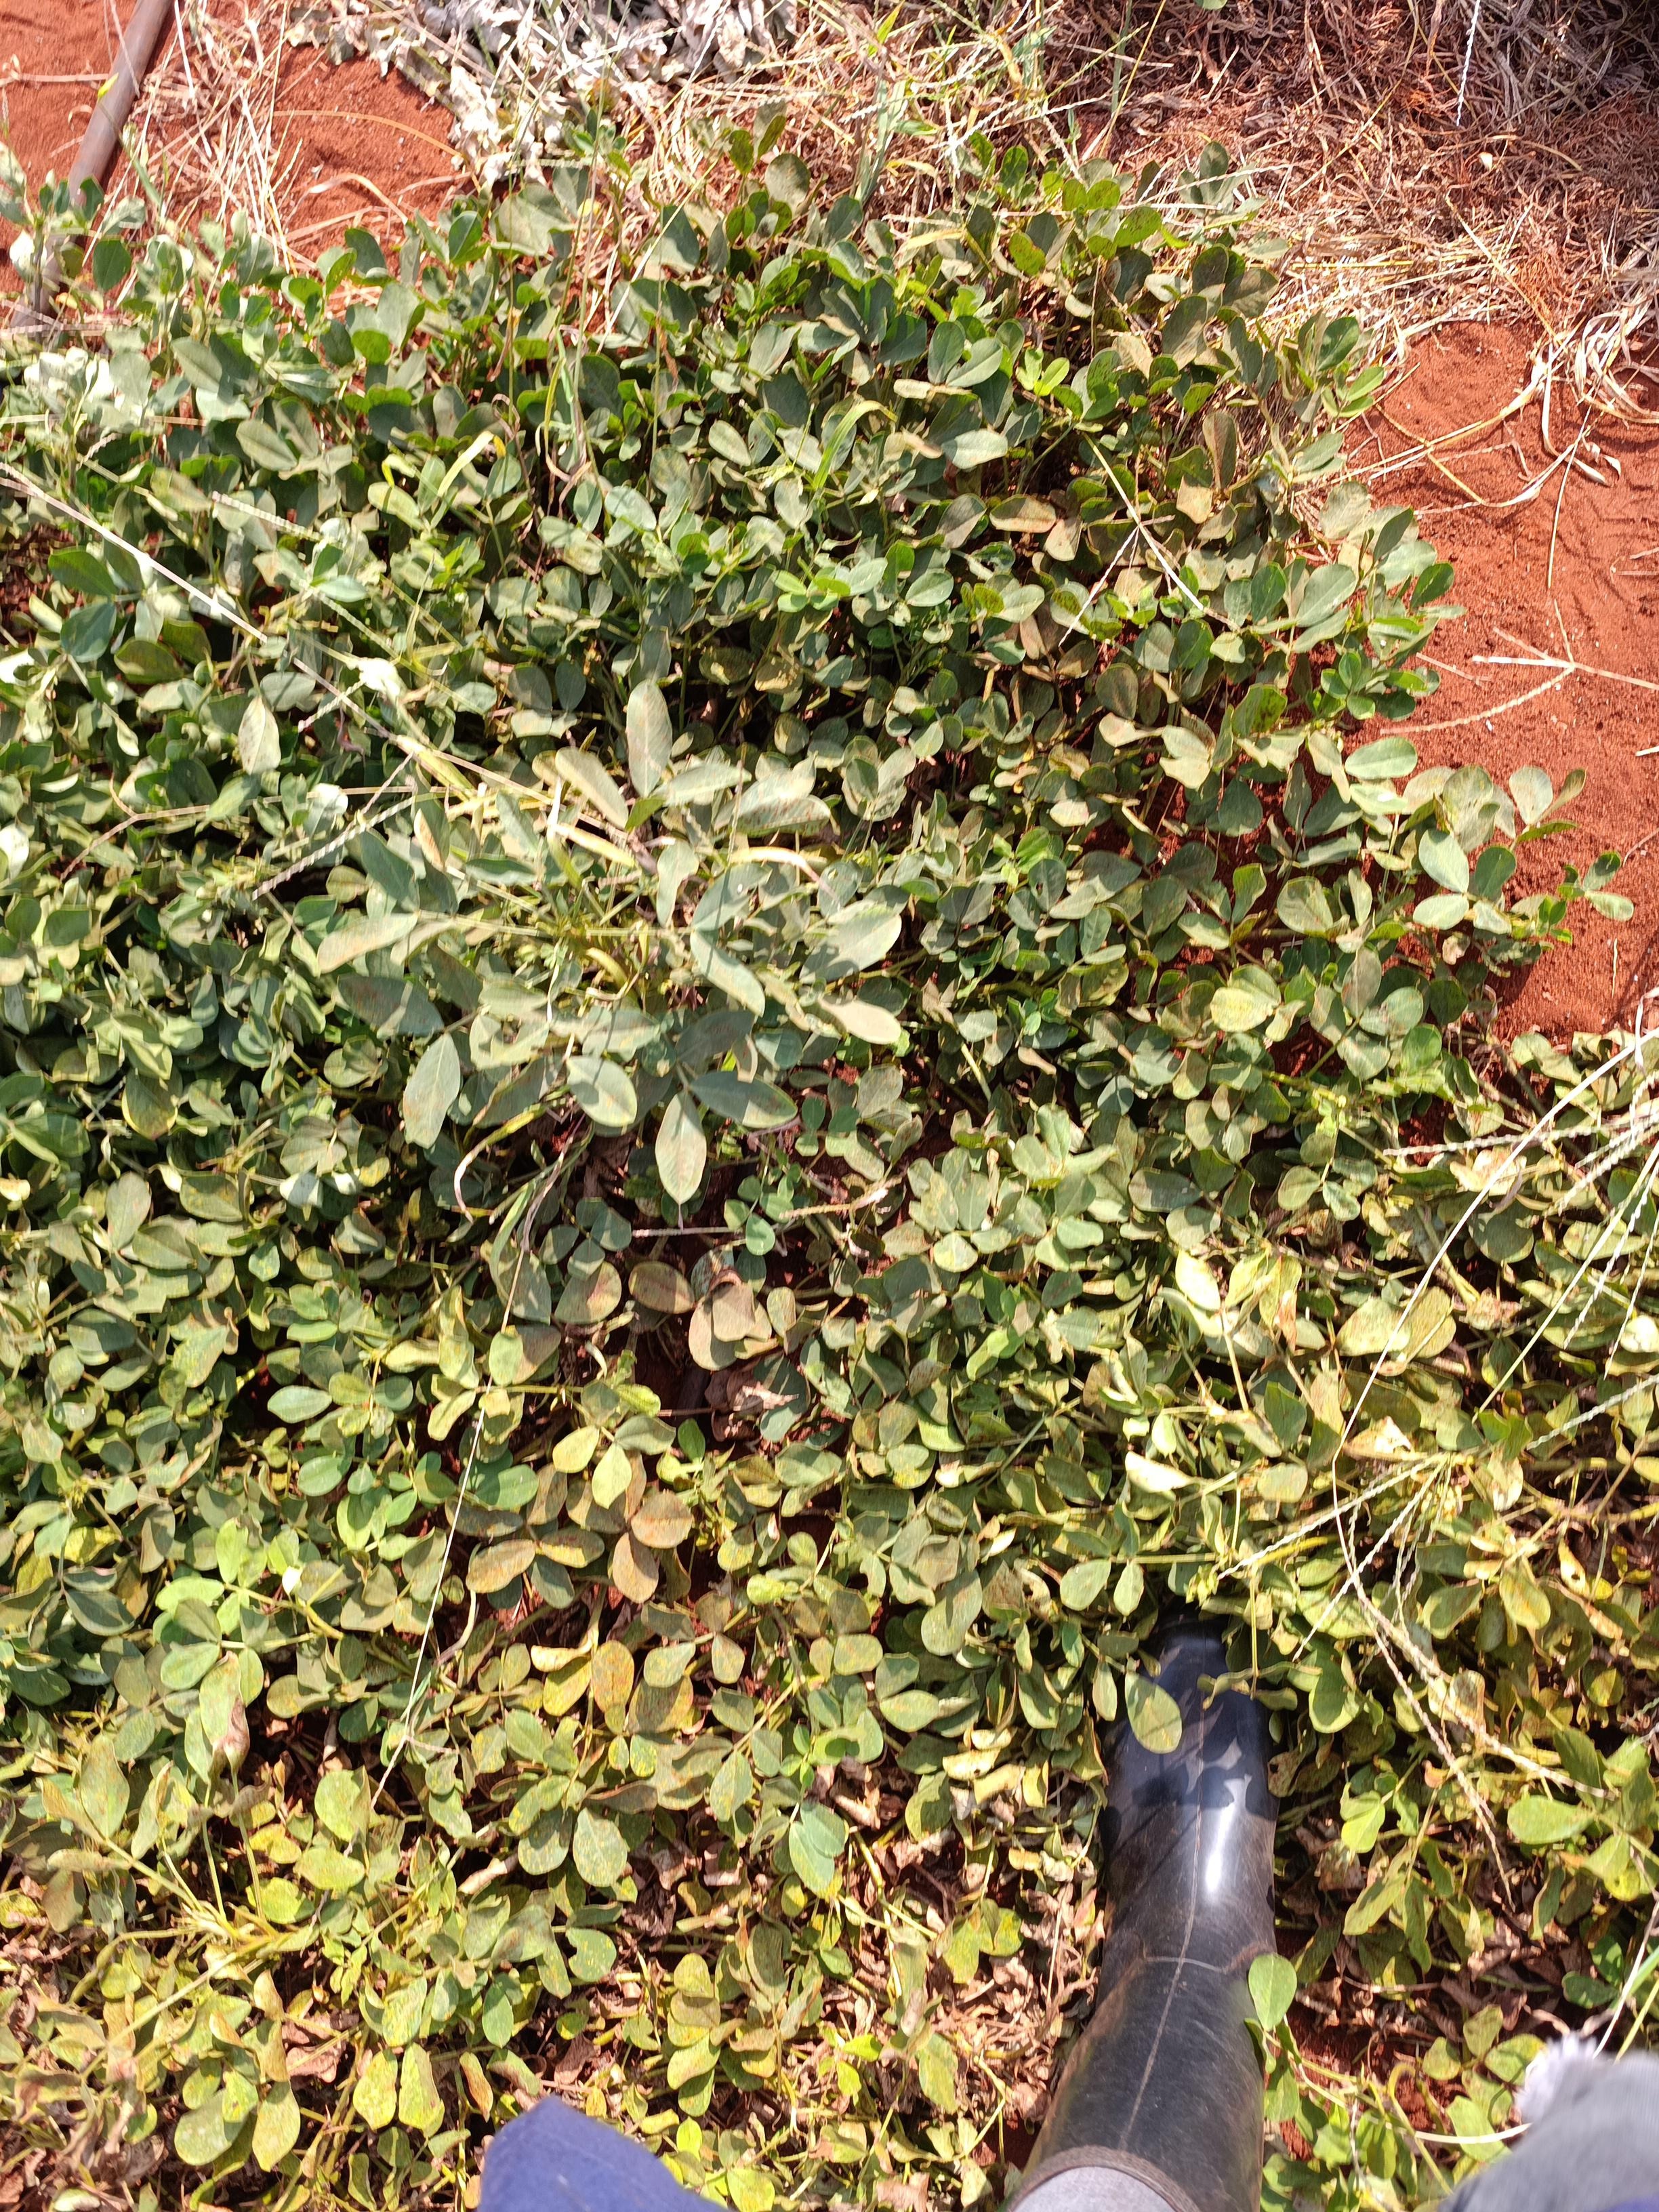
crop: groundnut
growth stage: maturity
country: Kenya
